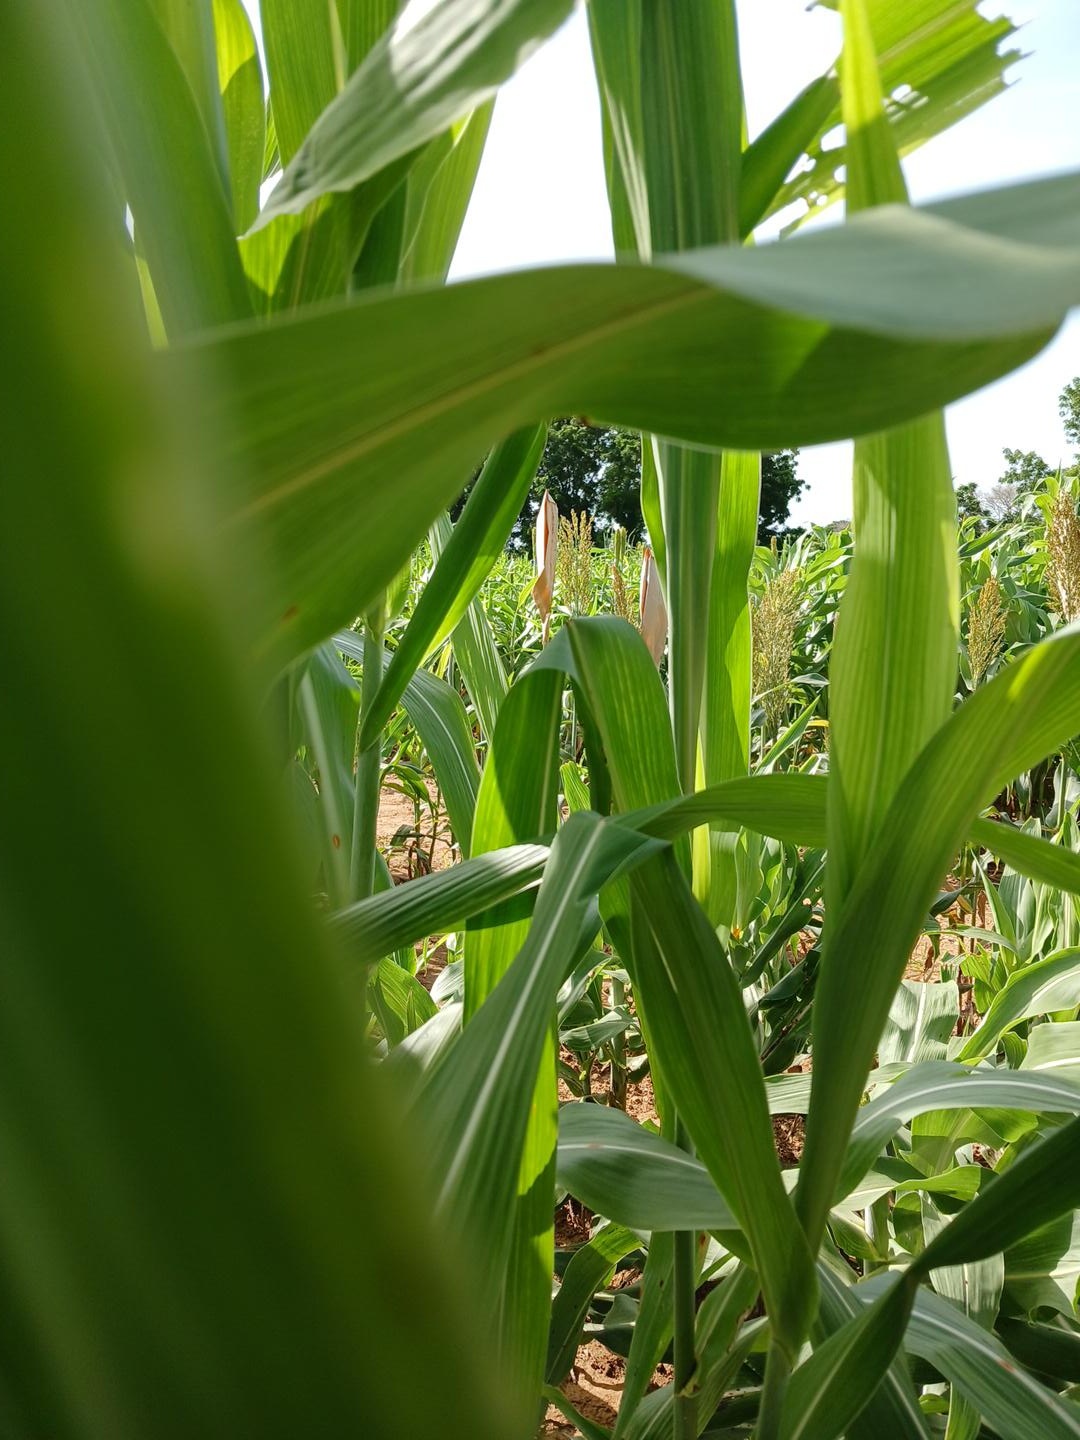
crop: sorghum
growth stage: vegetative
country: Senegal
